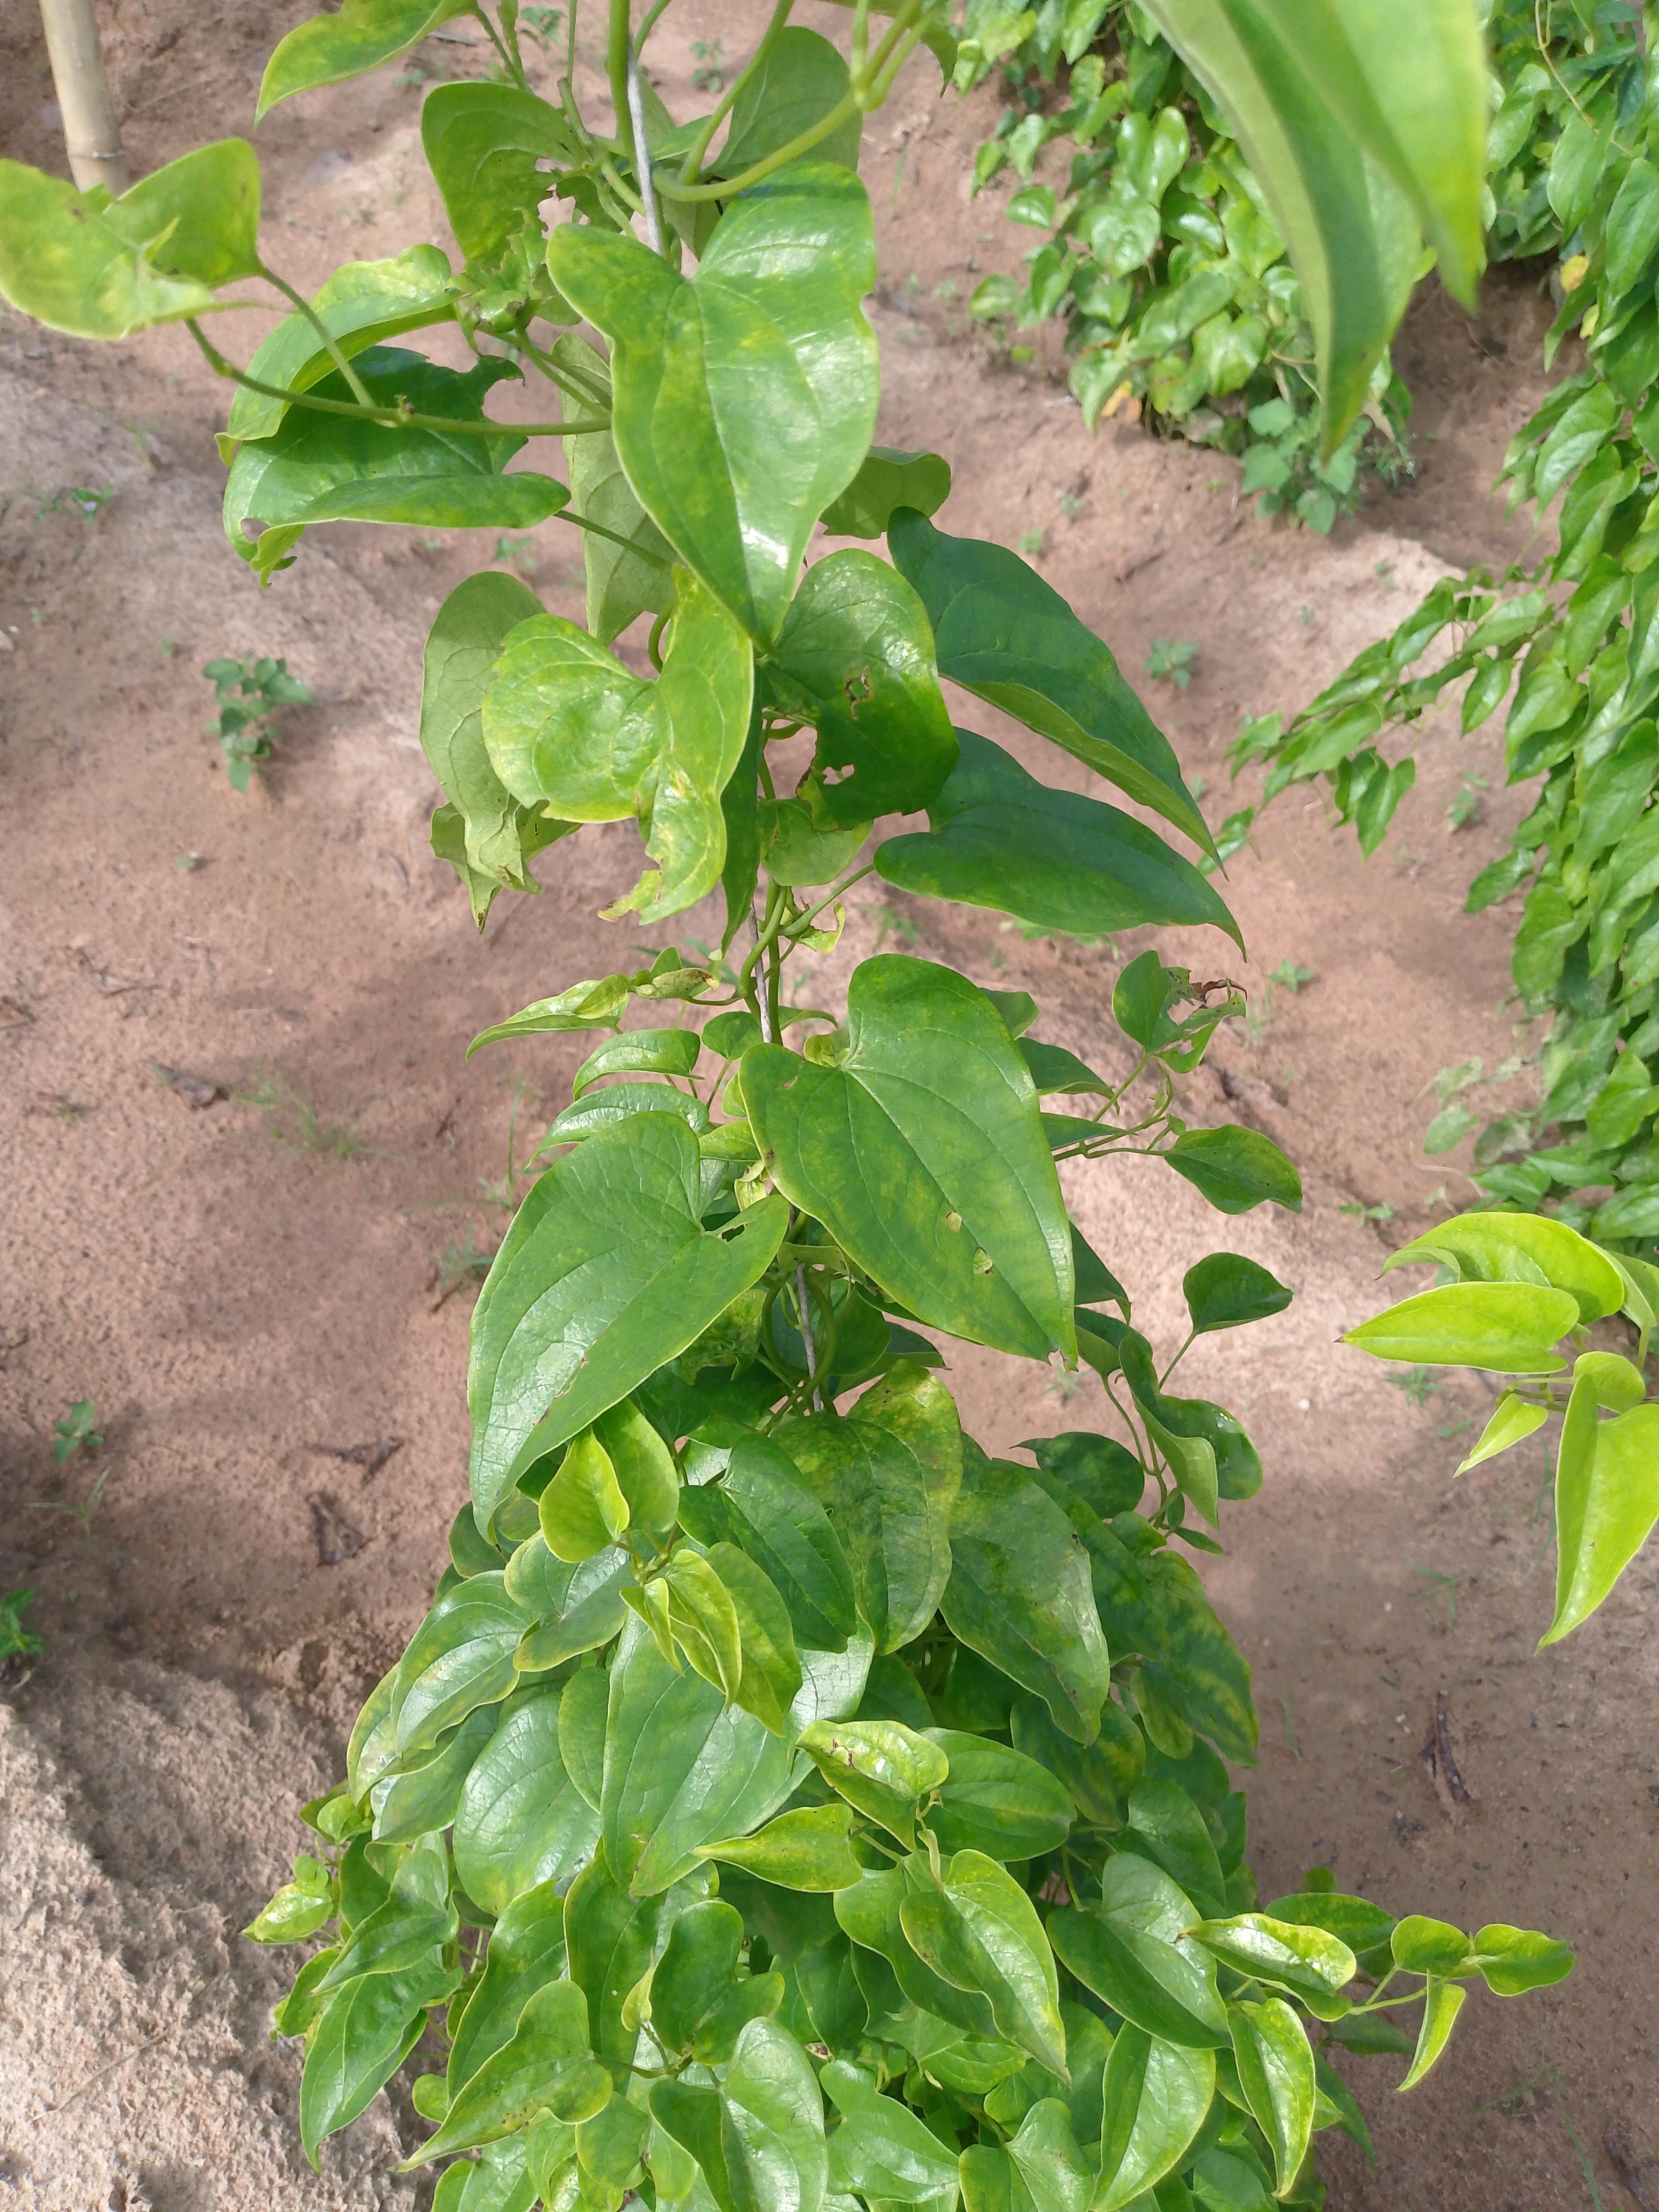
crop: yam
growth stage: vegetative
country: Nigeria
